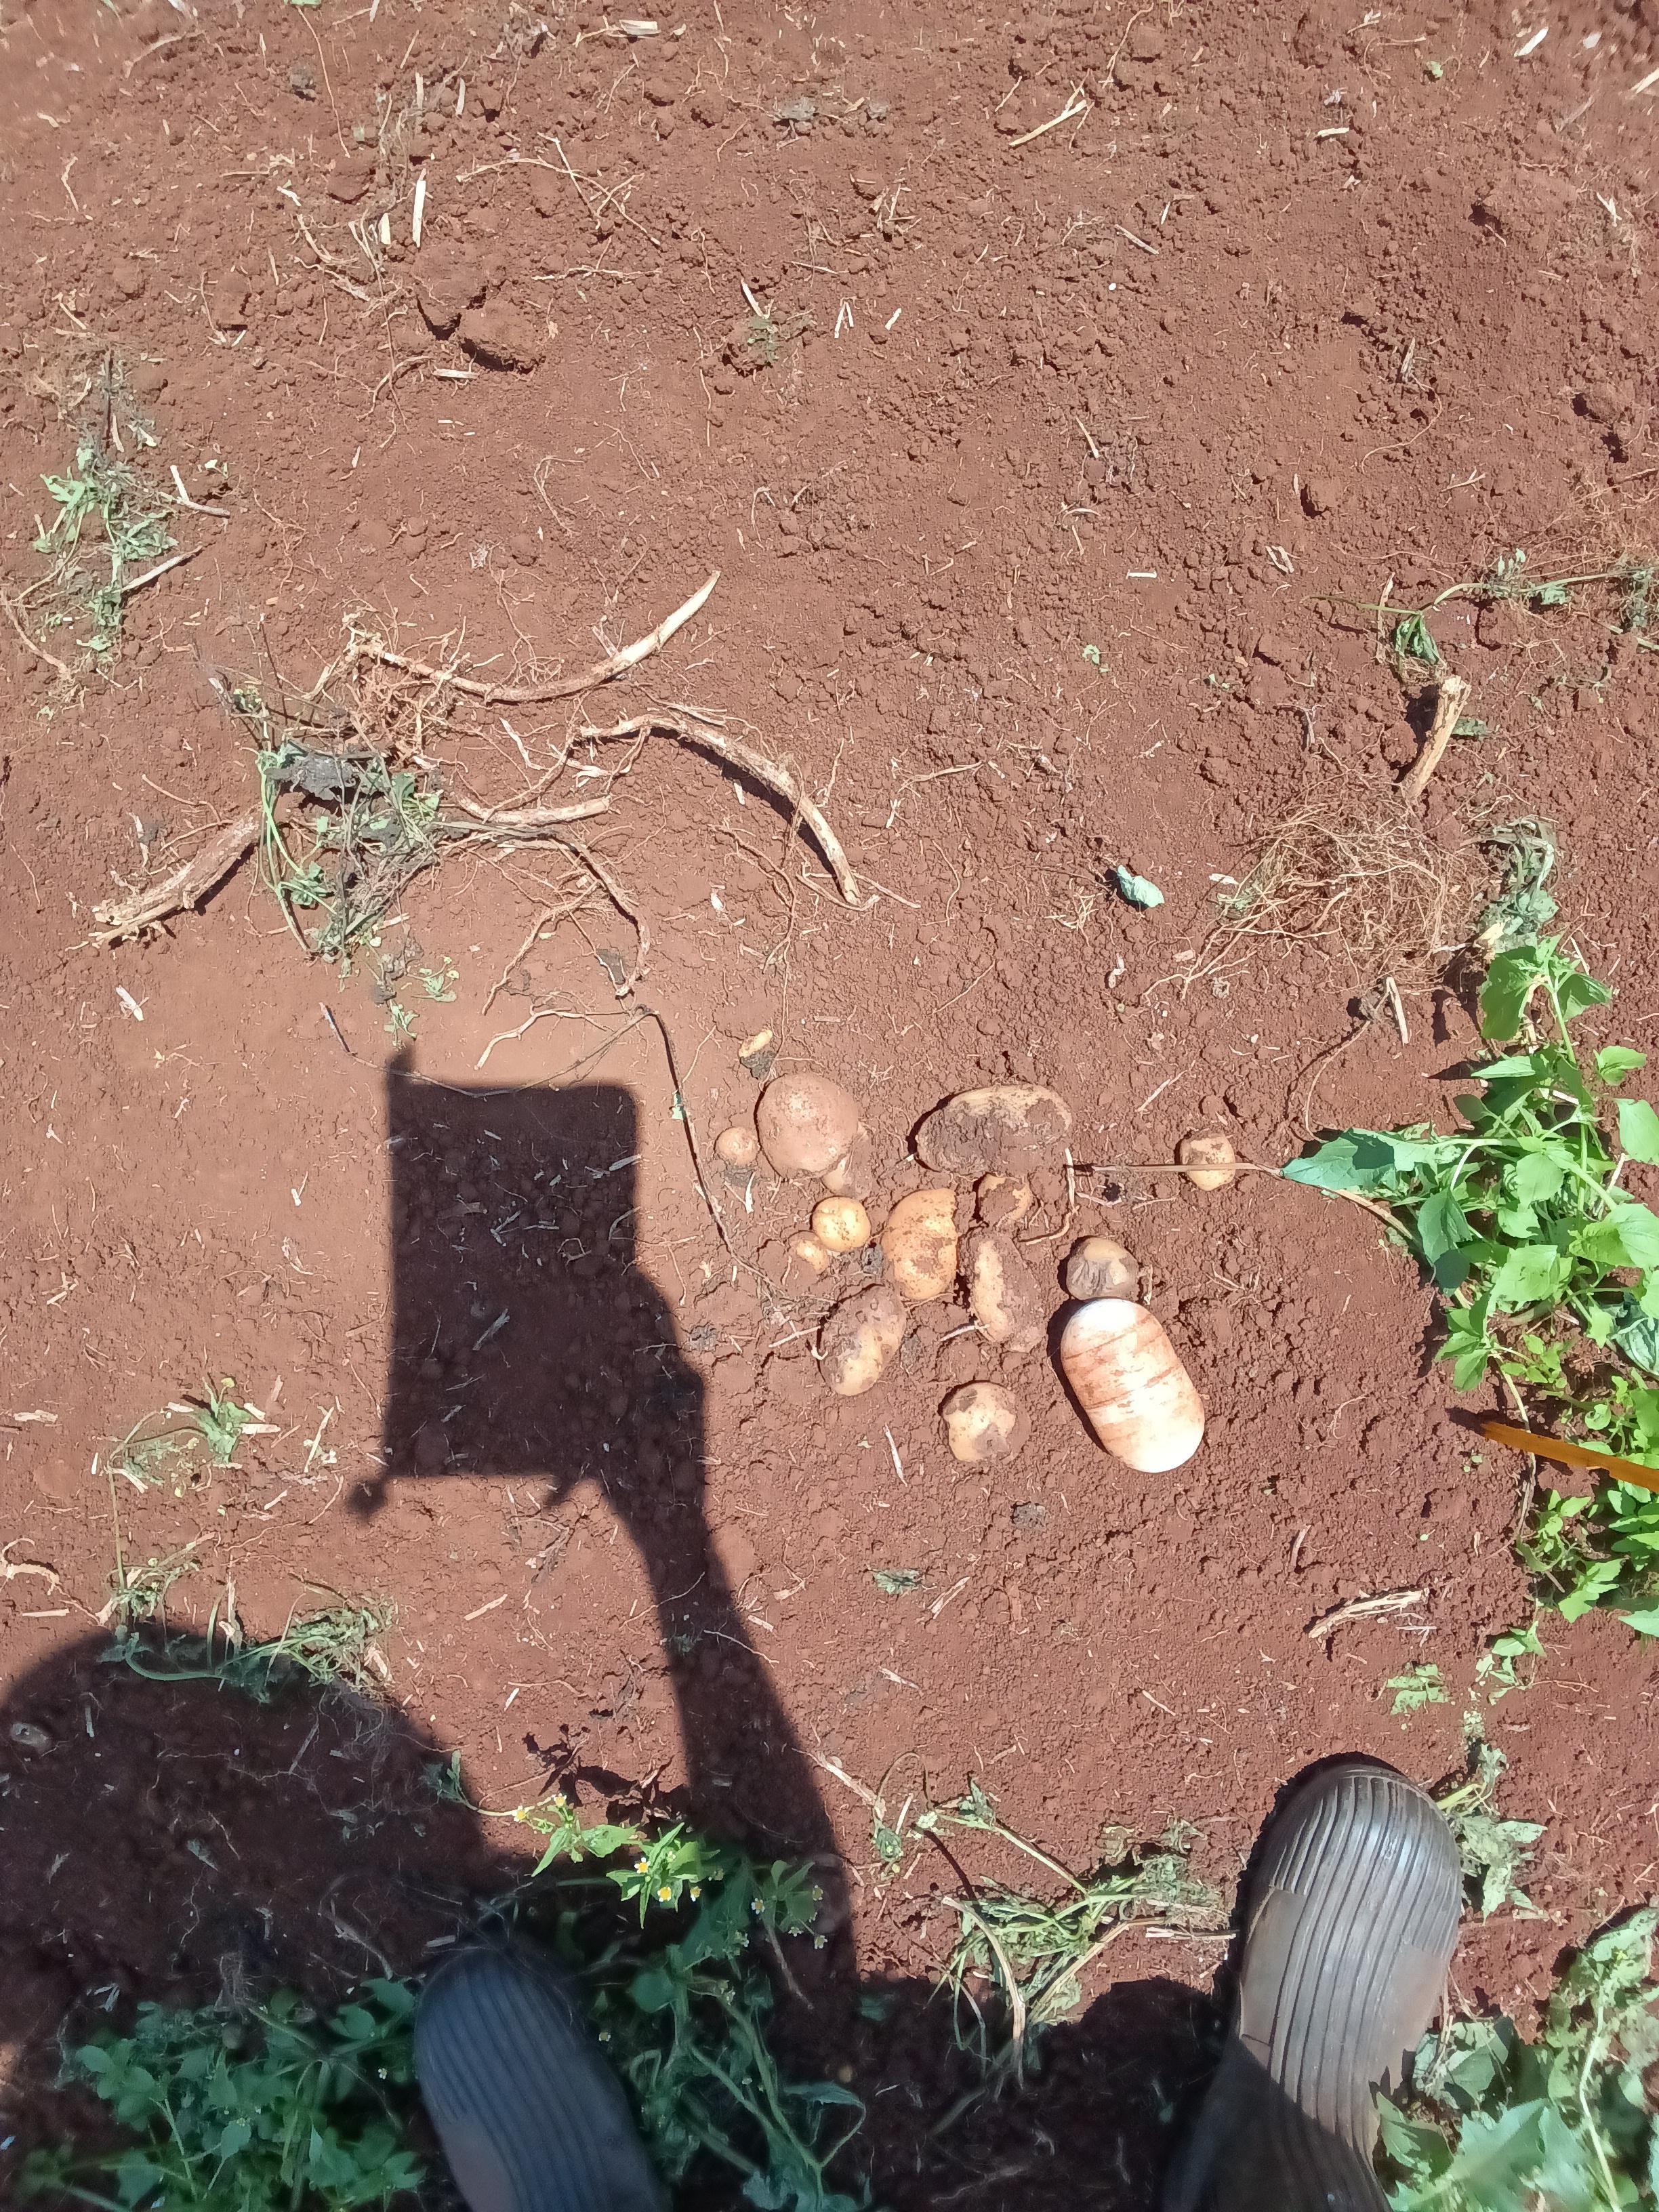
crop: potato
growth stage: harvest
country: Kenya
